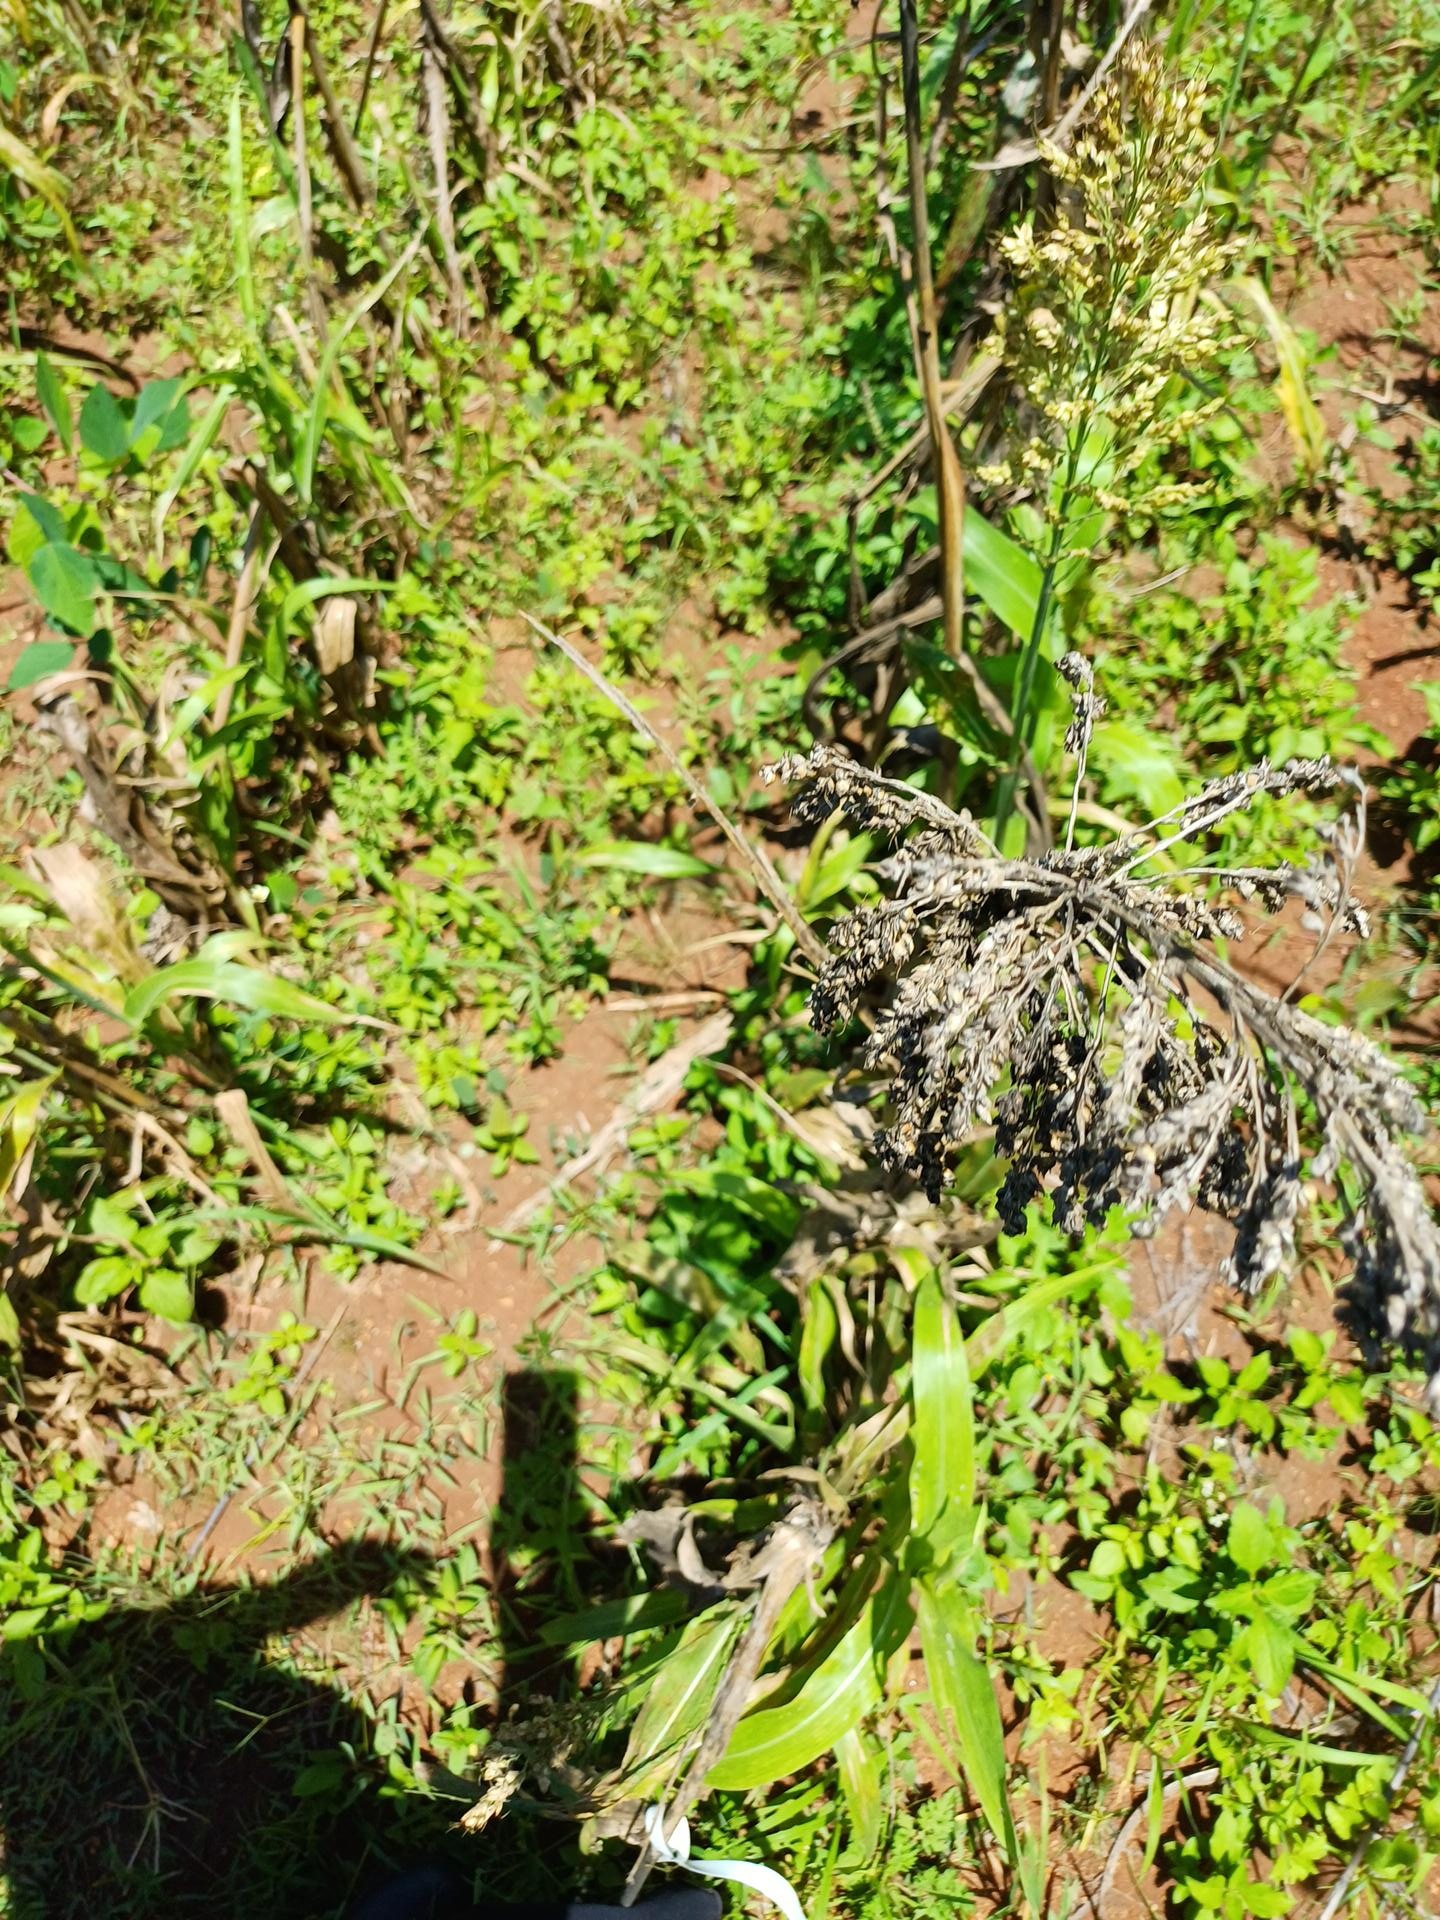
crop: sorghum
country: Kenya
